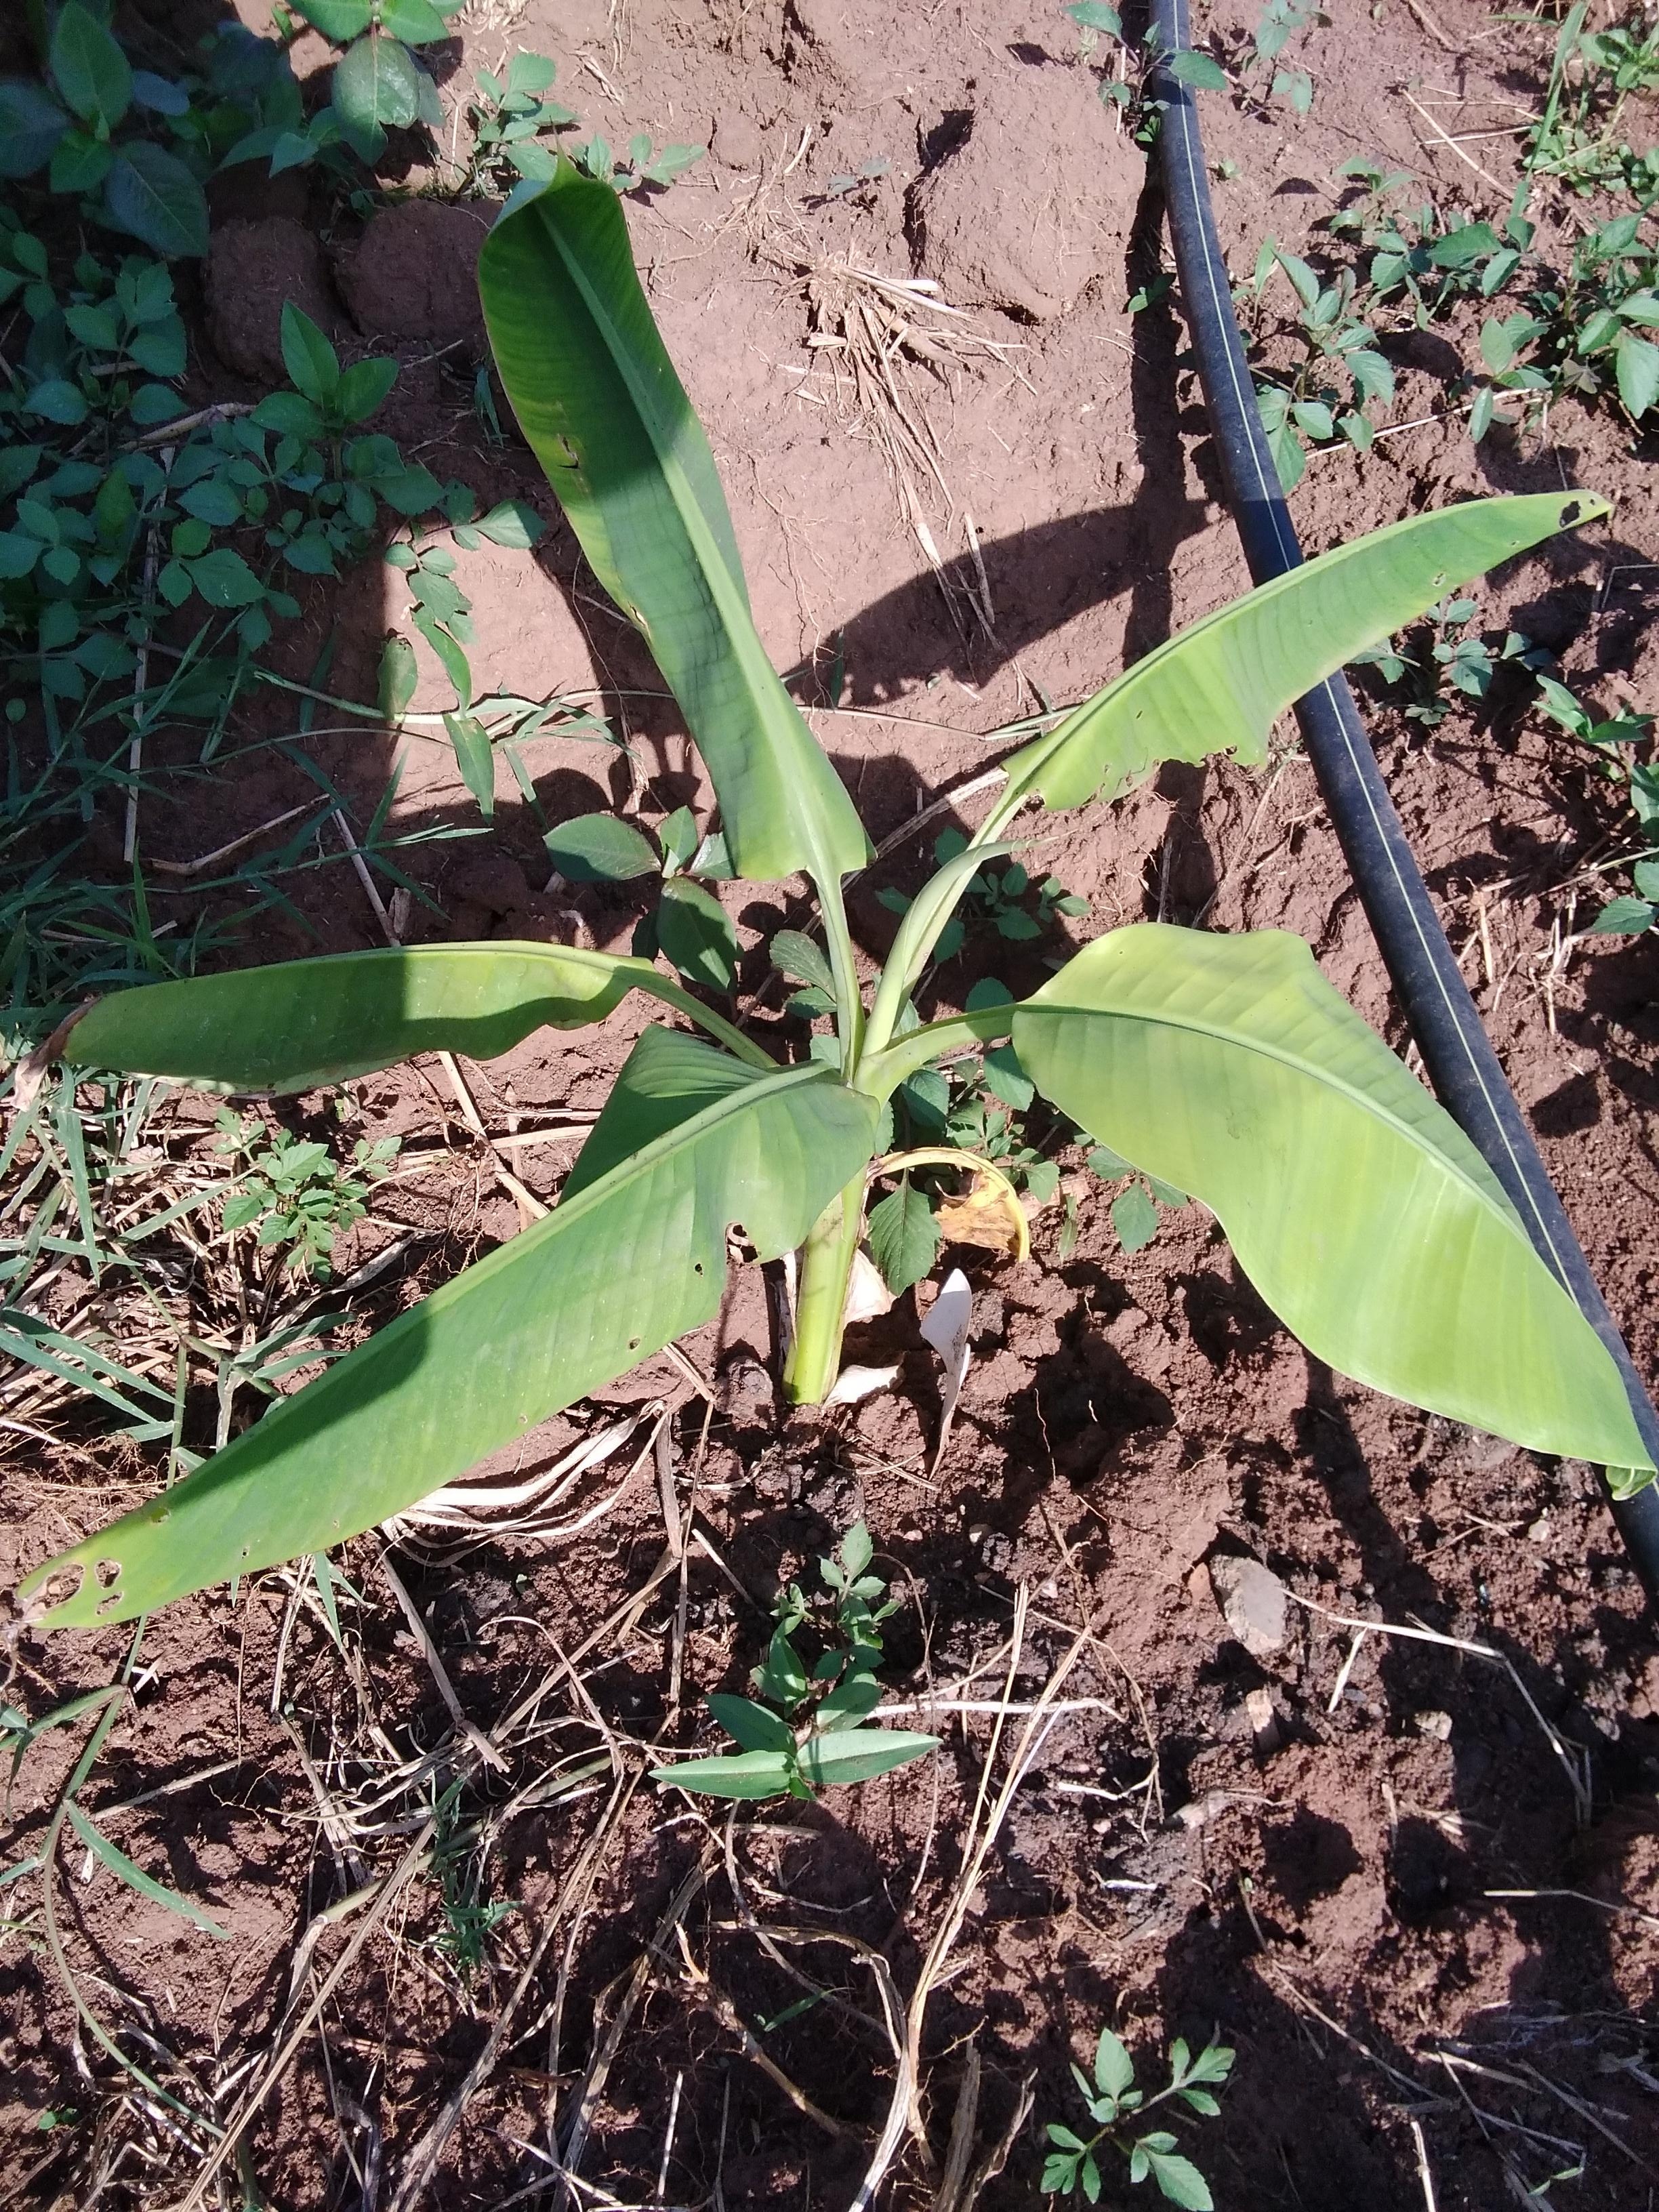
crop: banana
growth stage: vegetative
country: Tanzania
